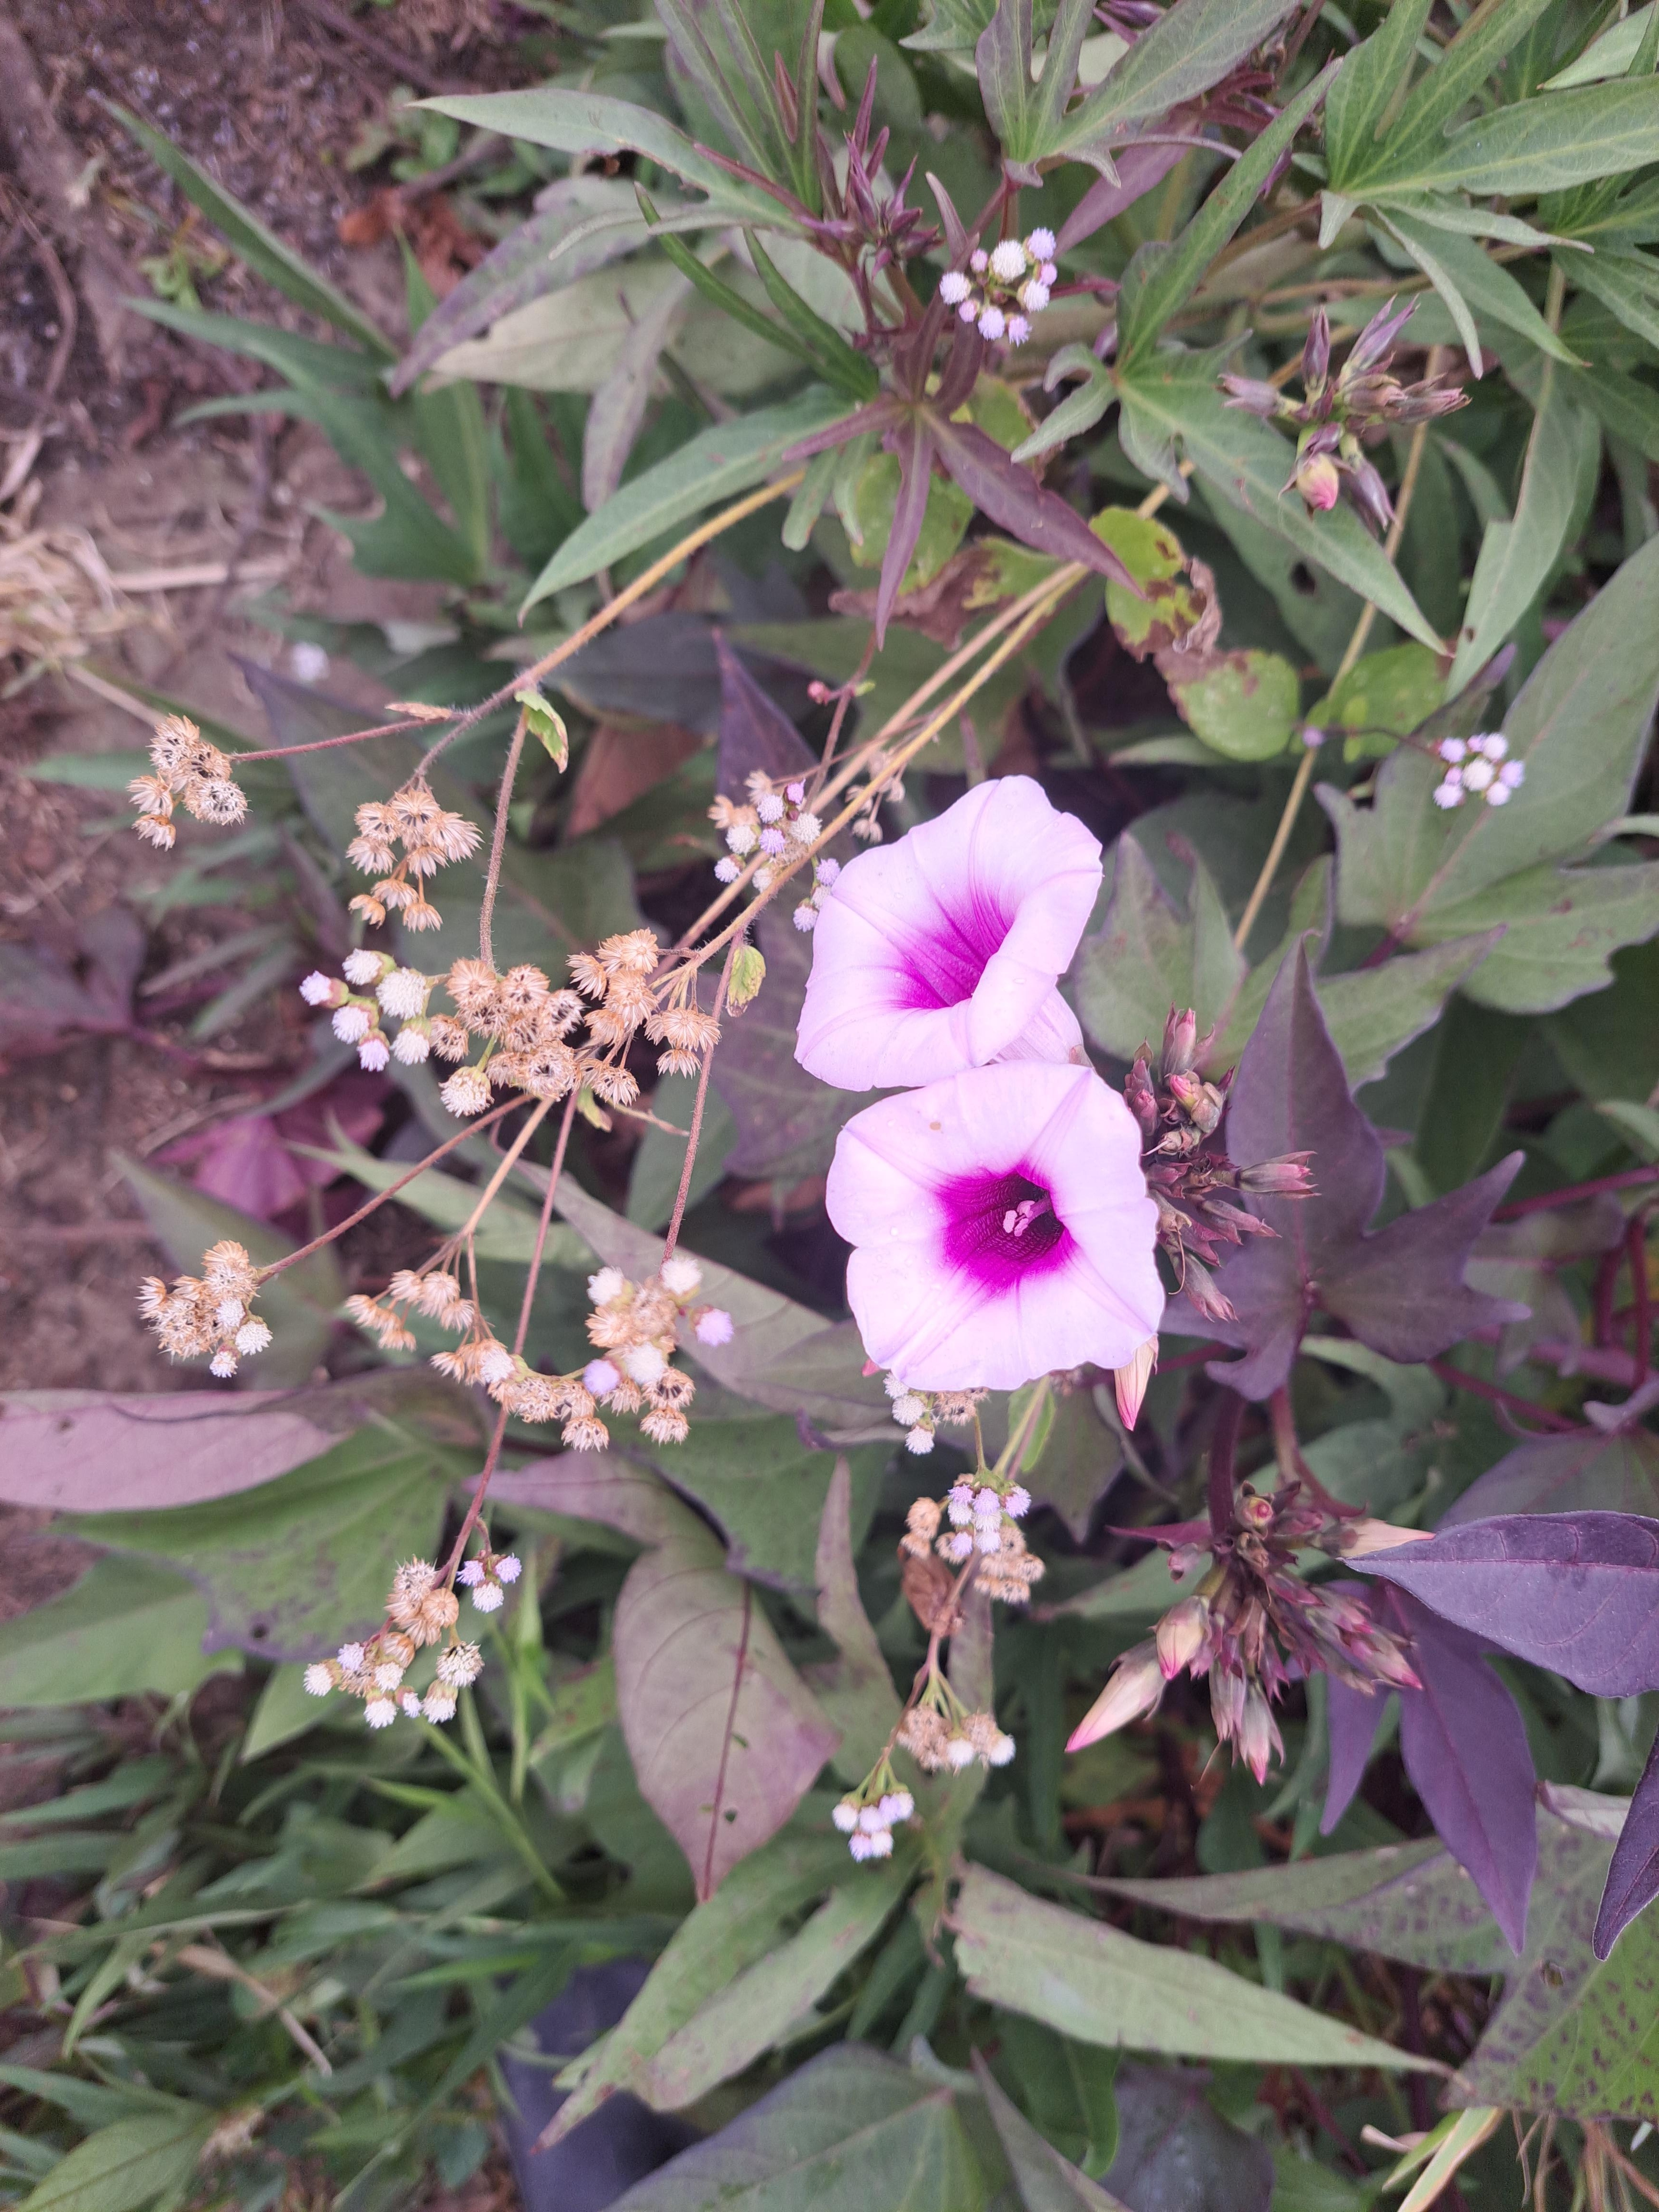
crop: sweet potato
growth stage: flowering
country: Tanzania
